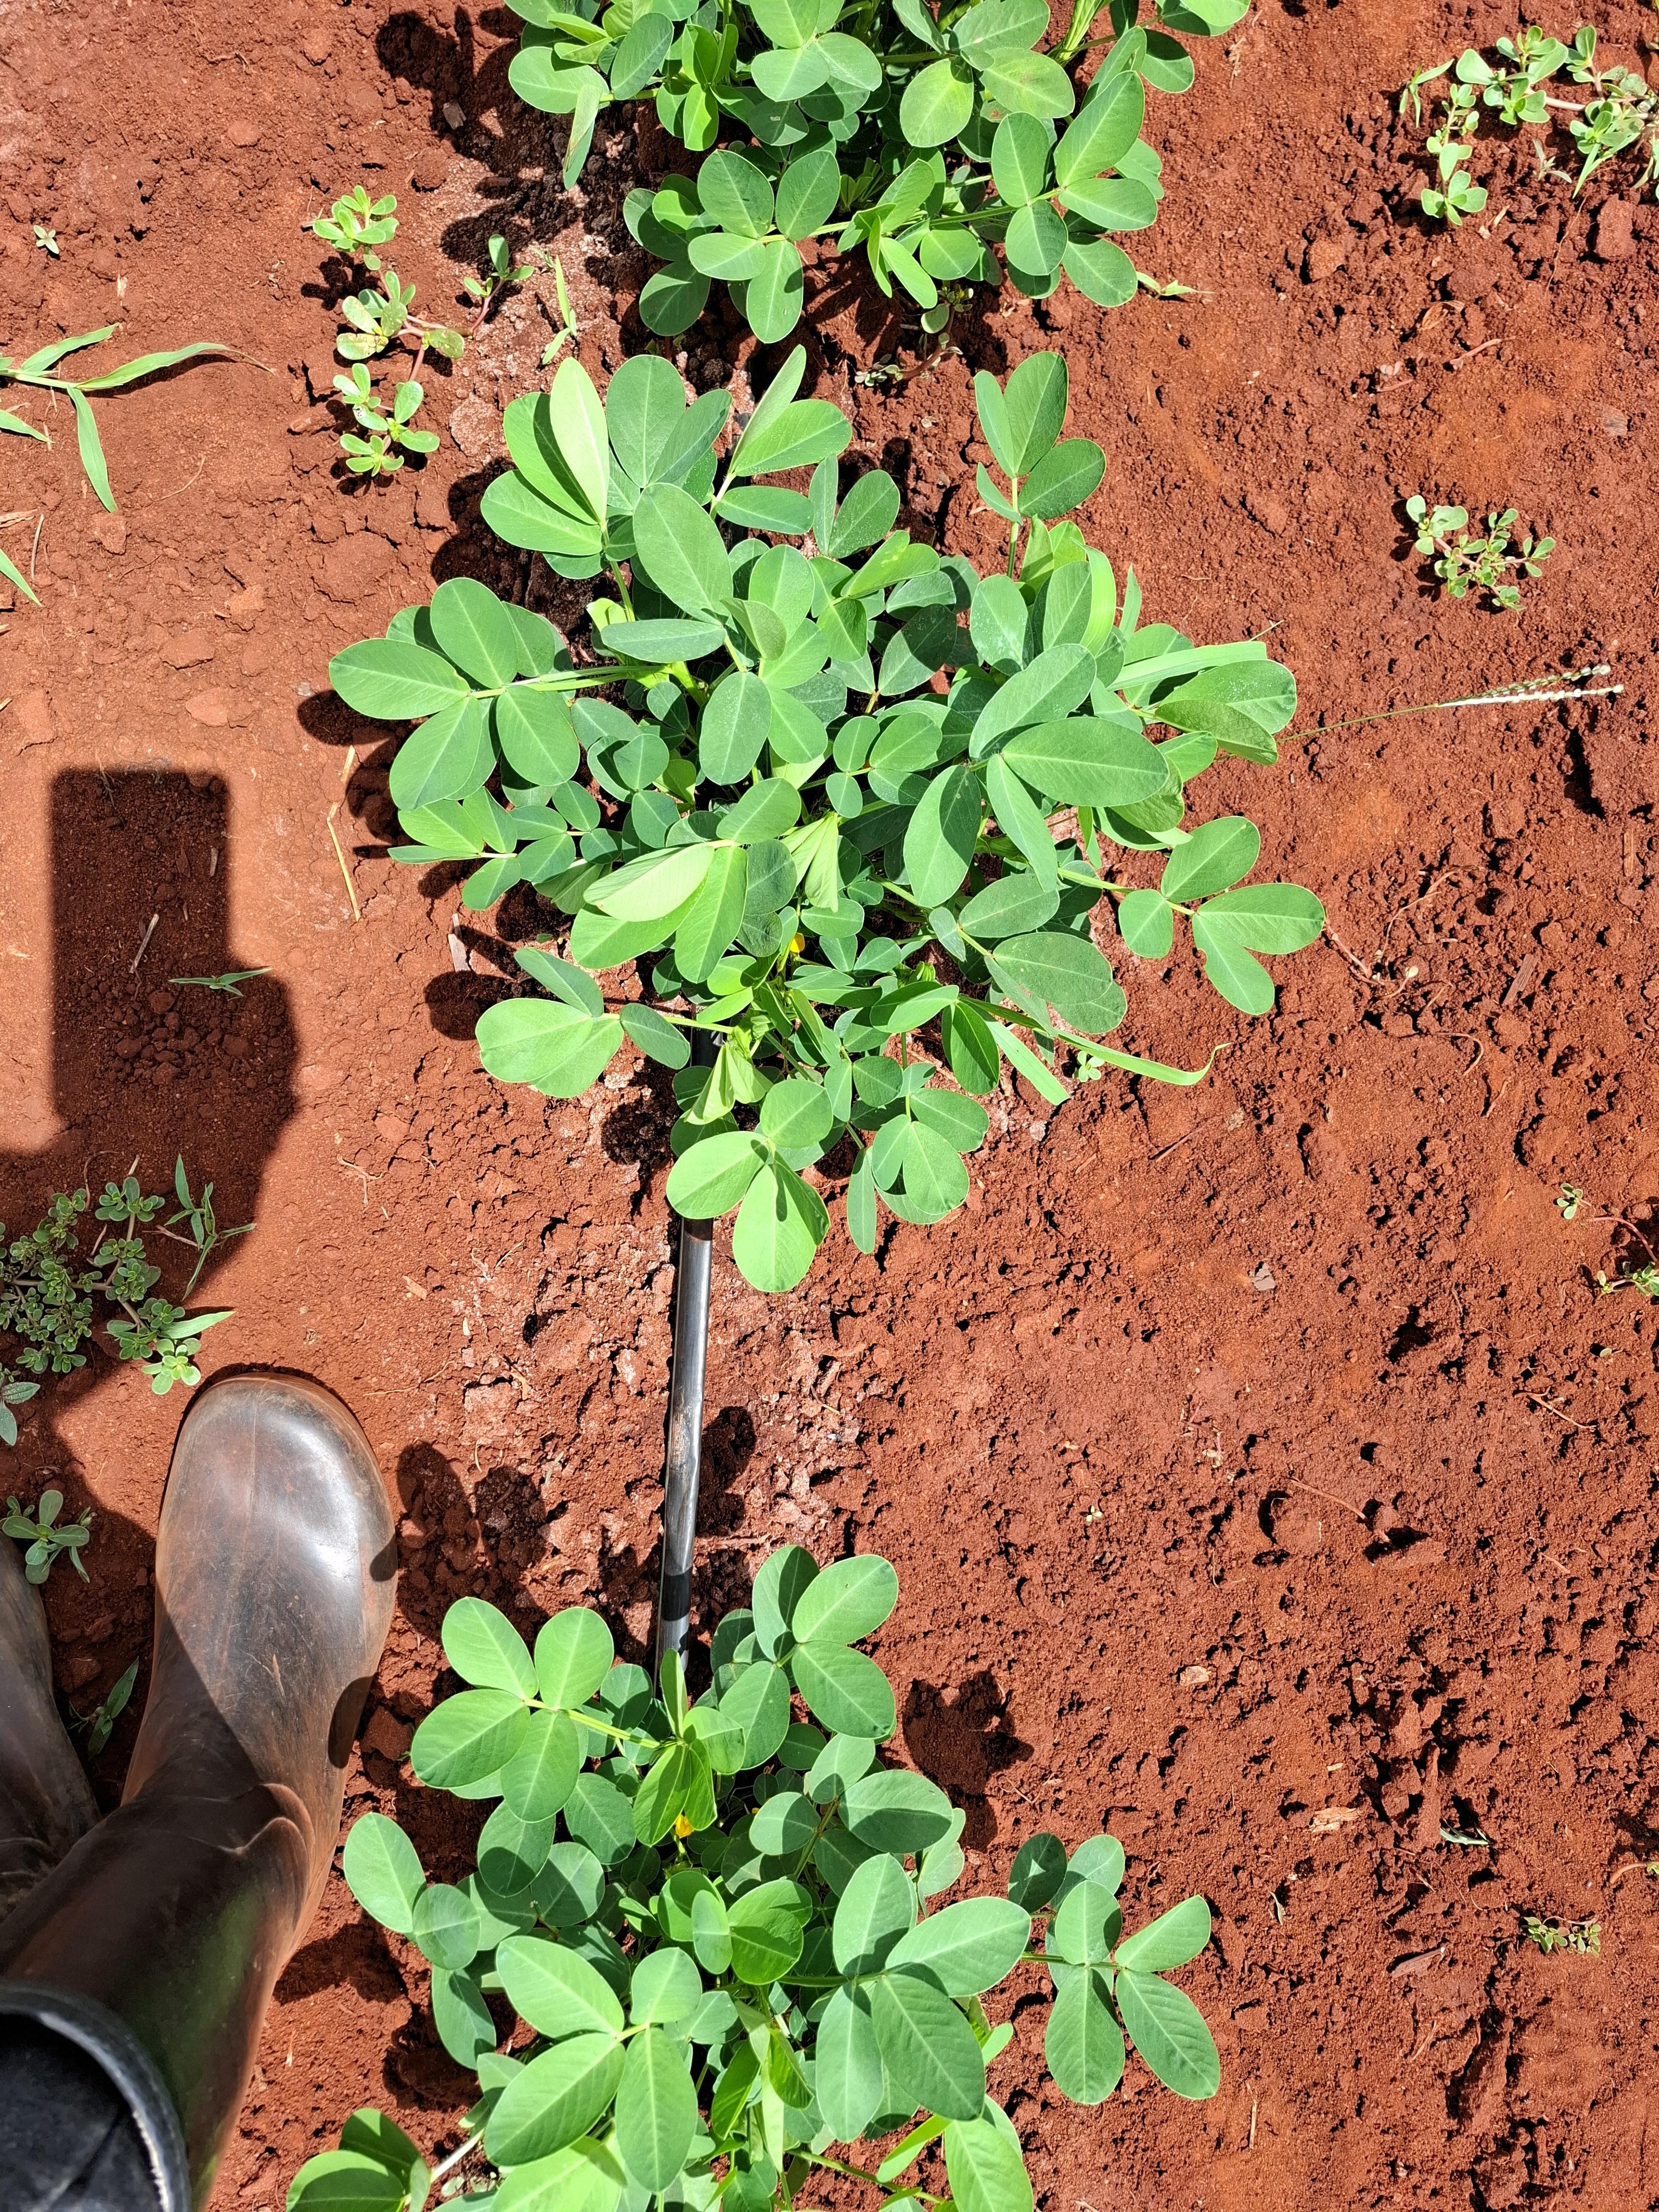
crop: groundnut
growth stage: flowering
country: Kenya
